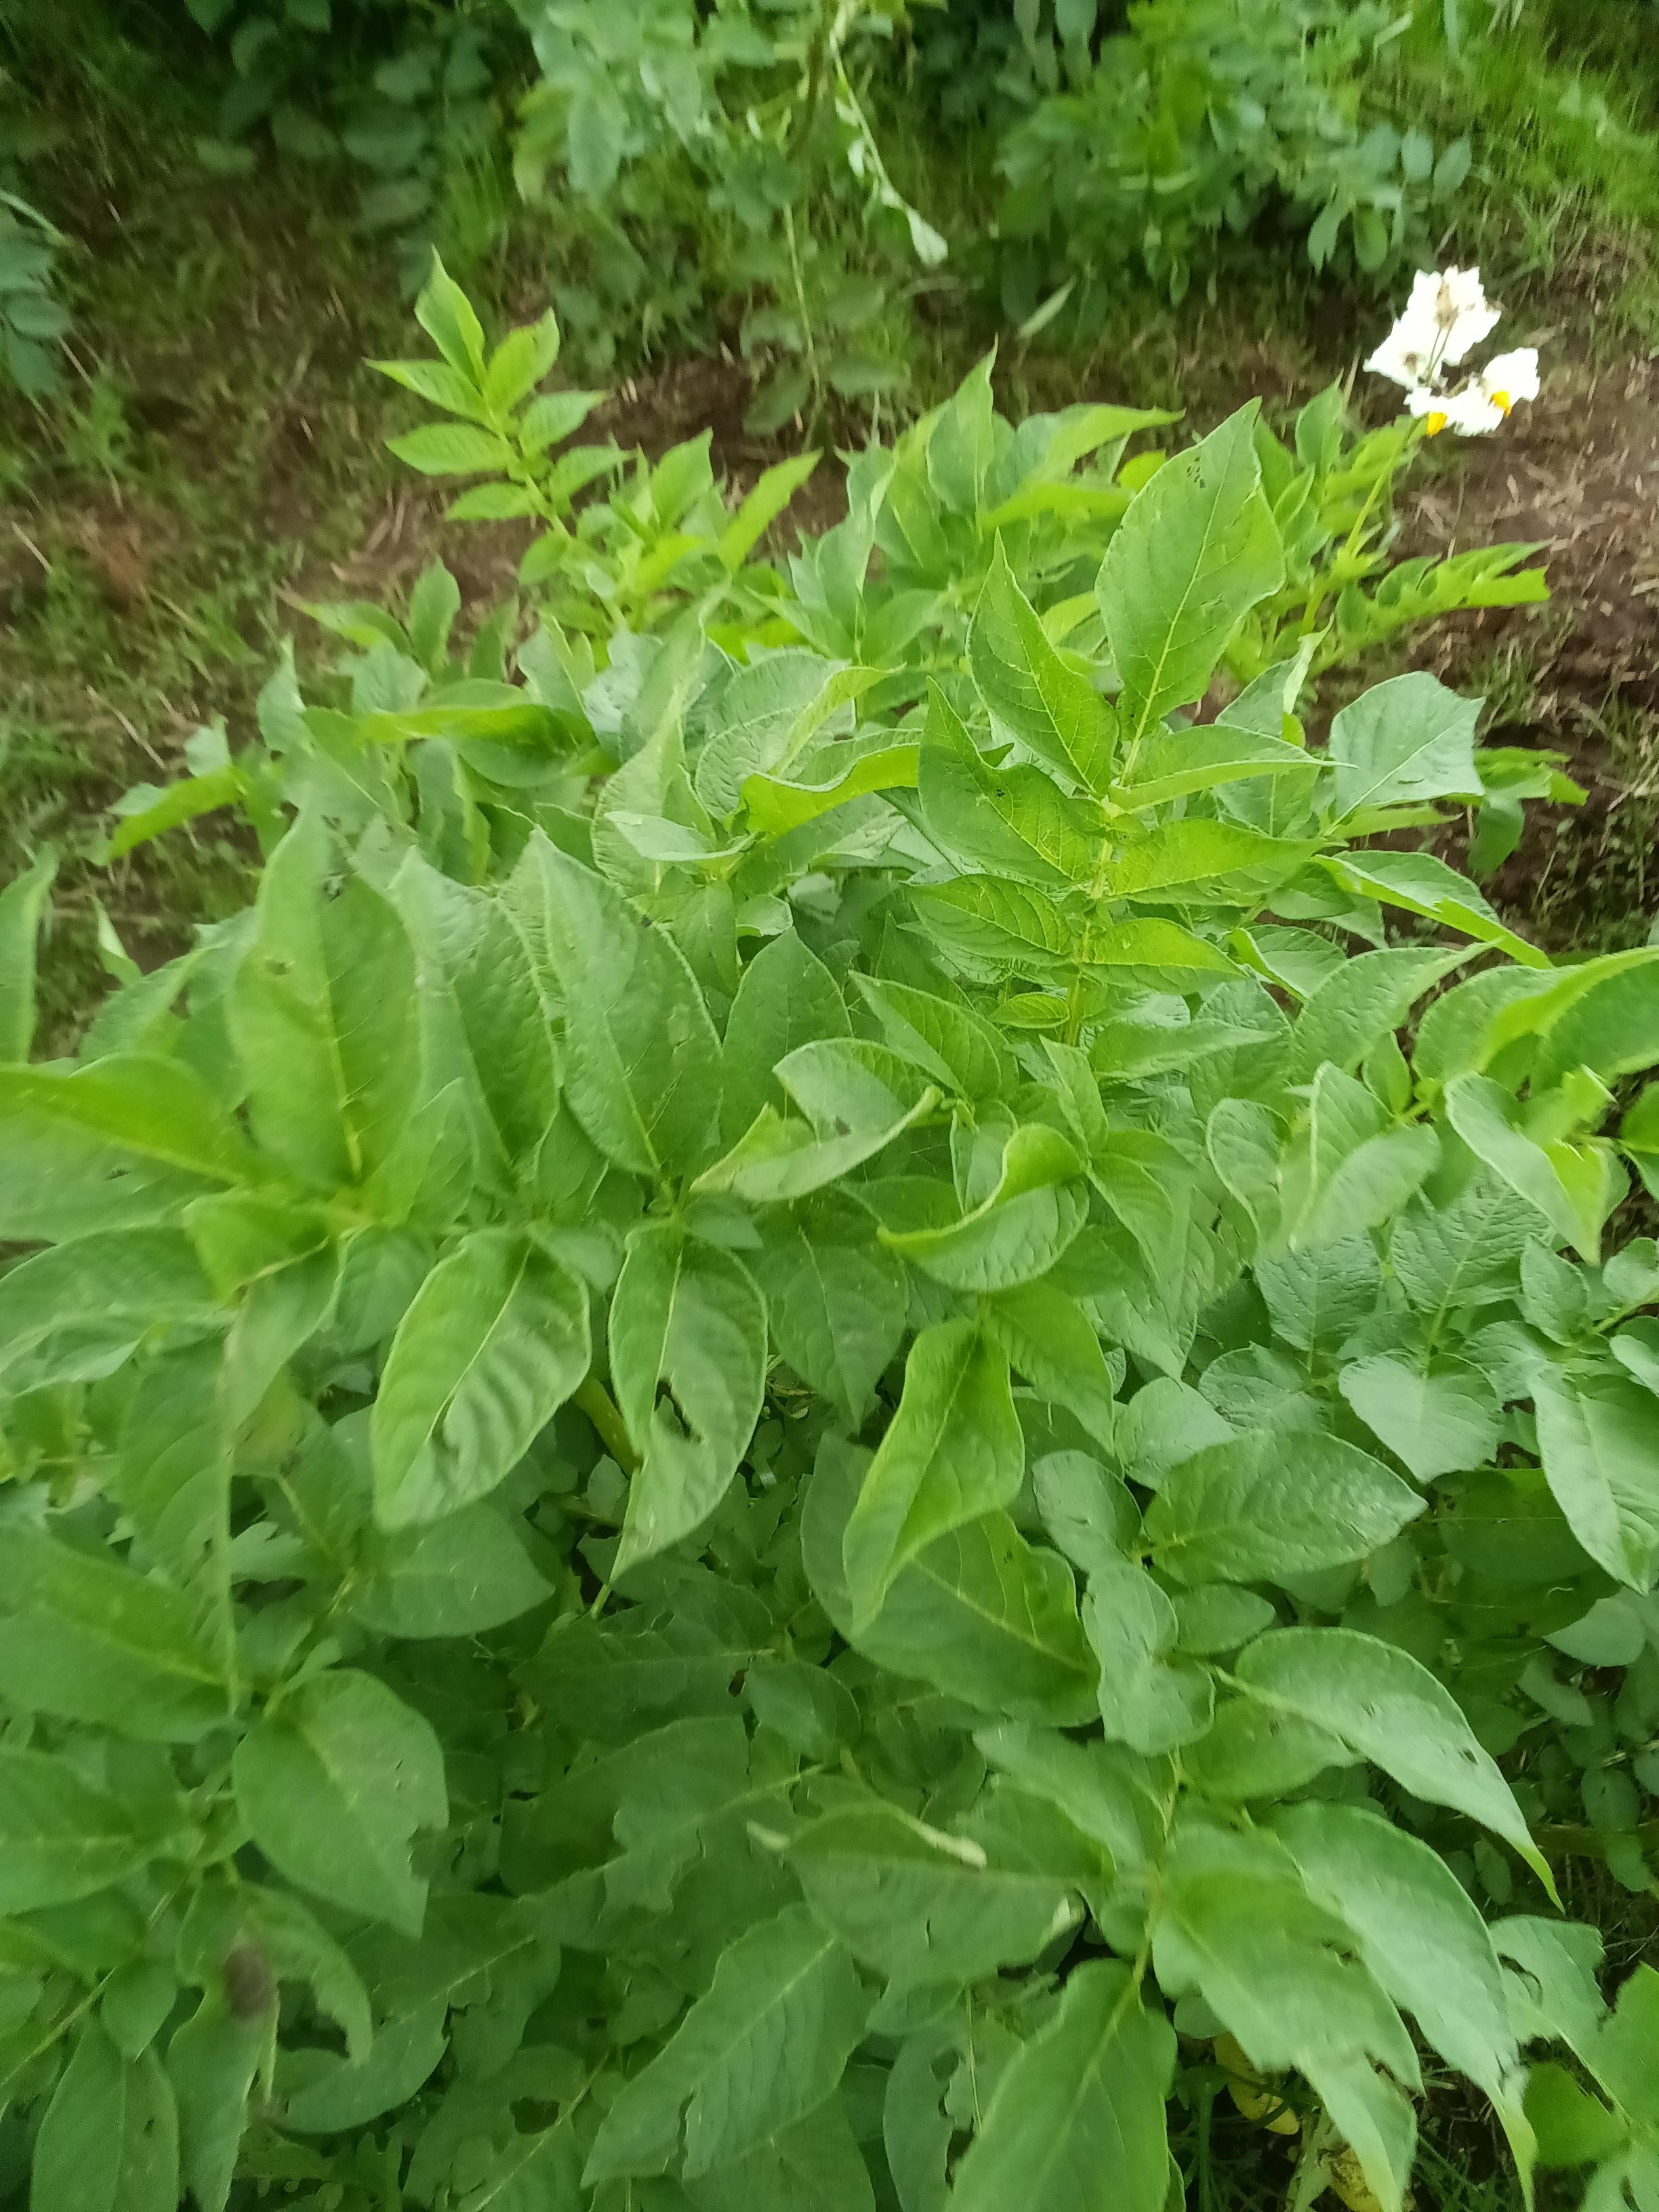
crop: potato
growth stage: vegetative
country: Kenya
